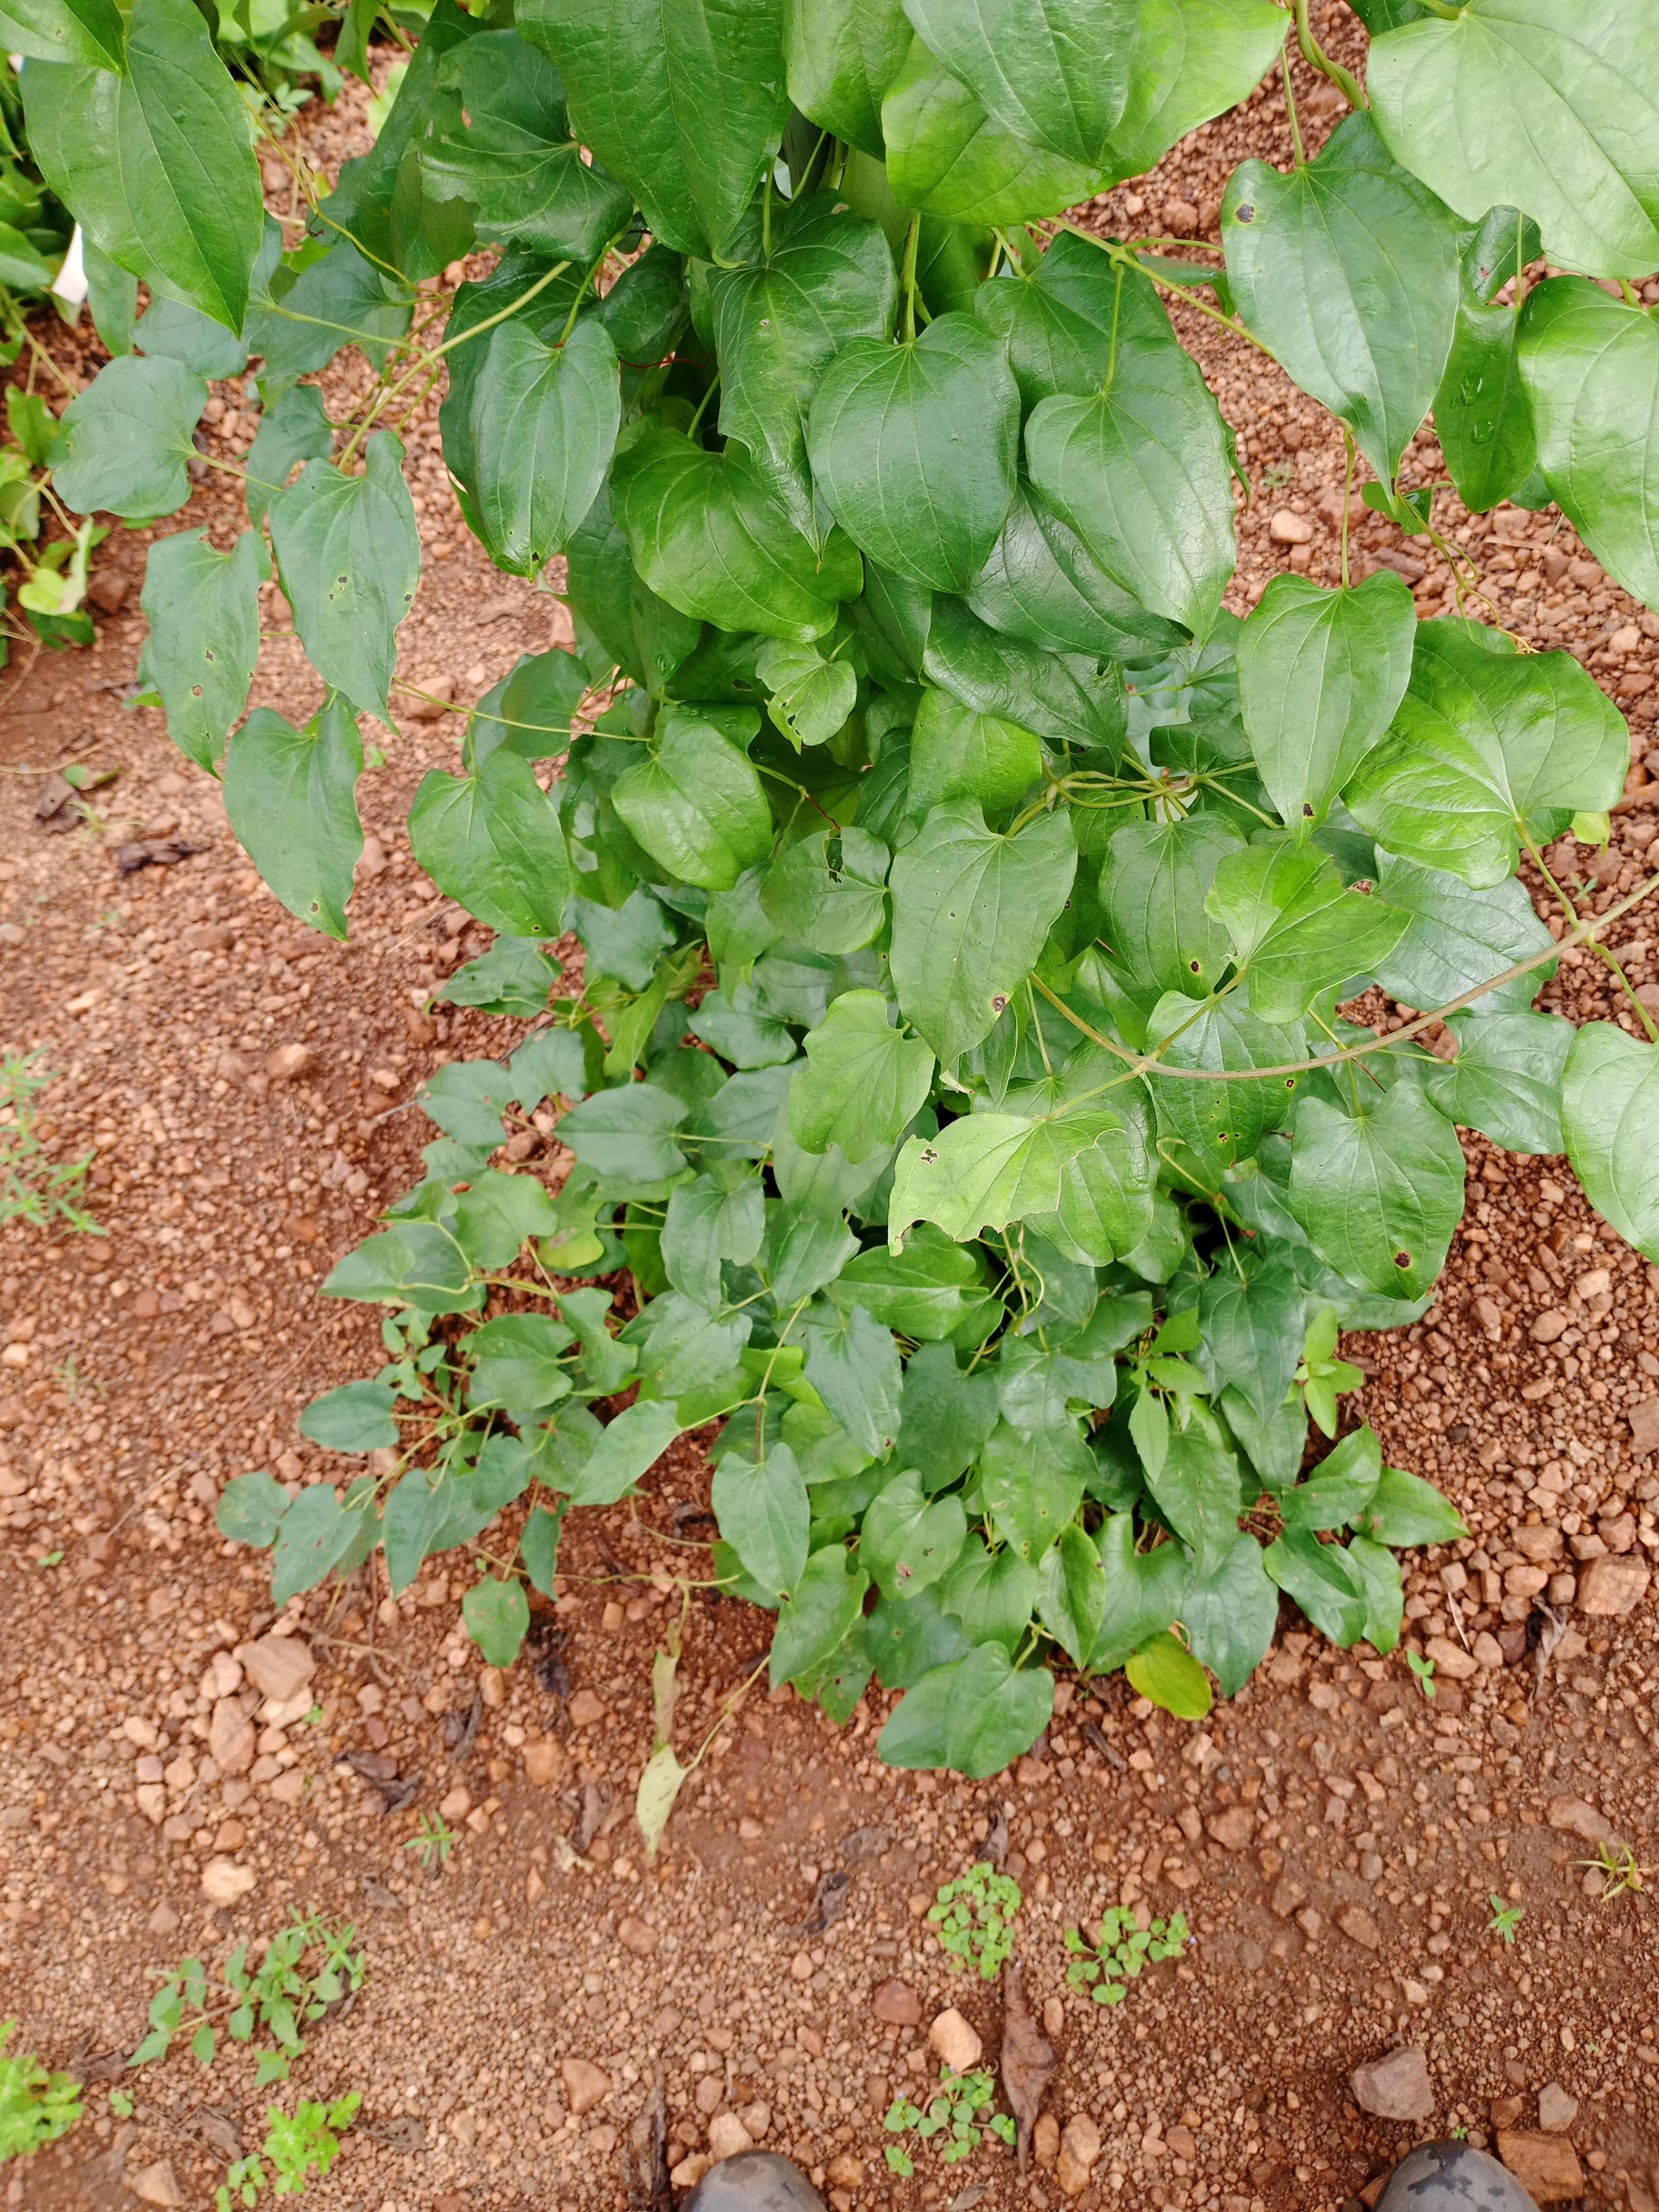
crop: yam
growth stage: vegetative
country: Nigeria
